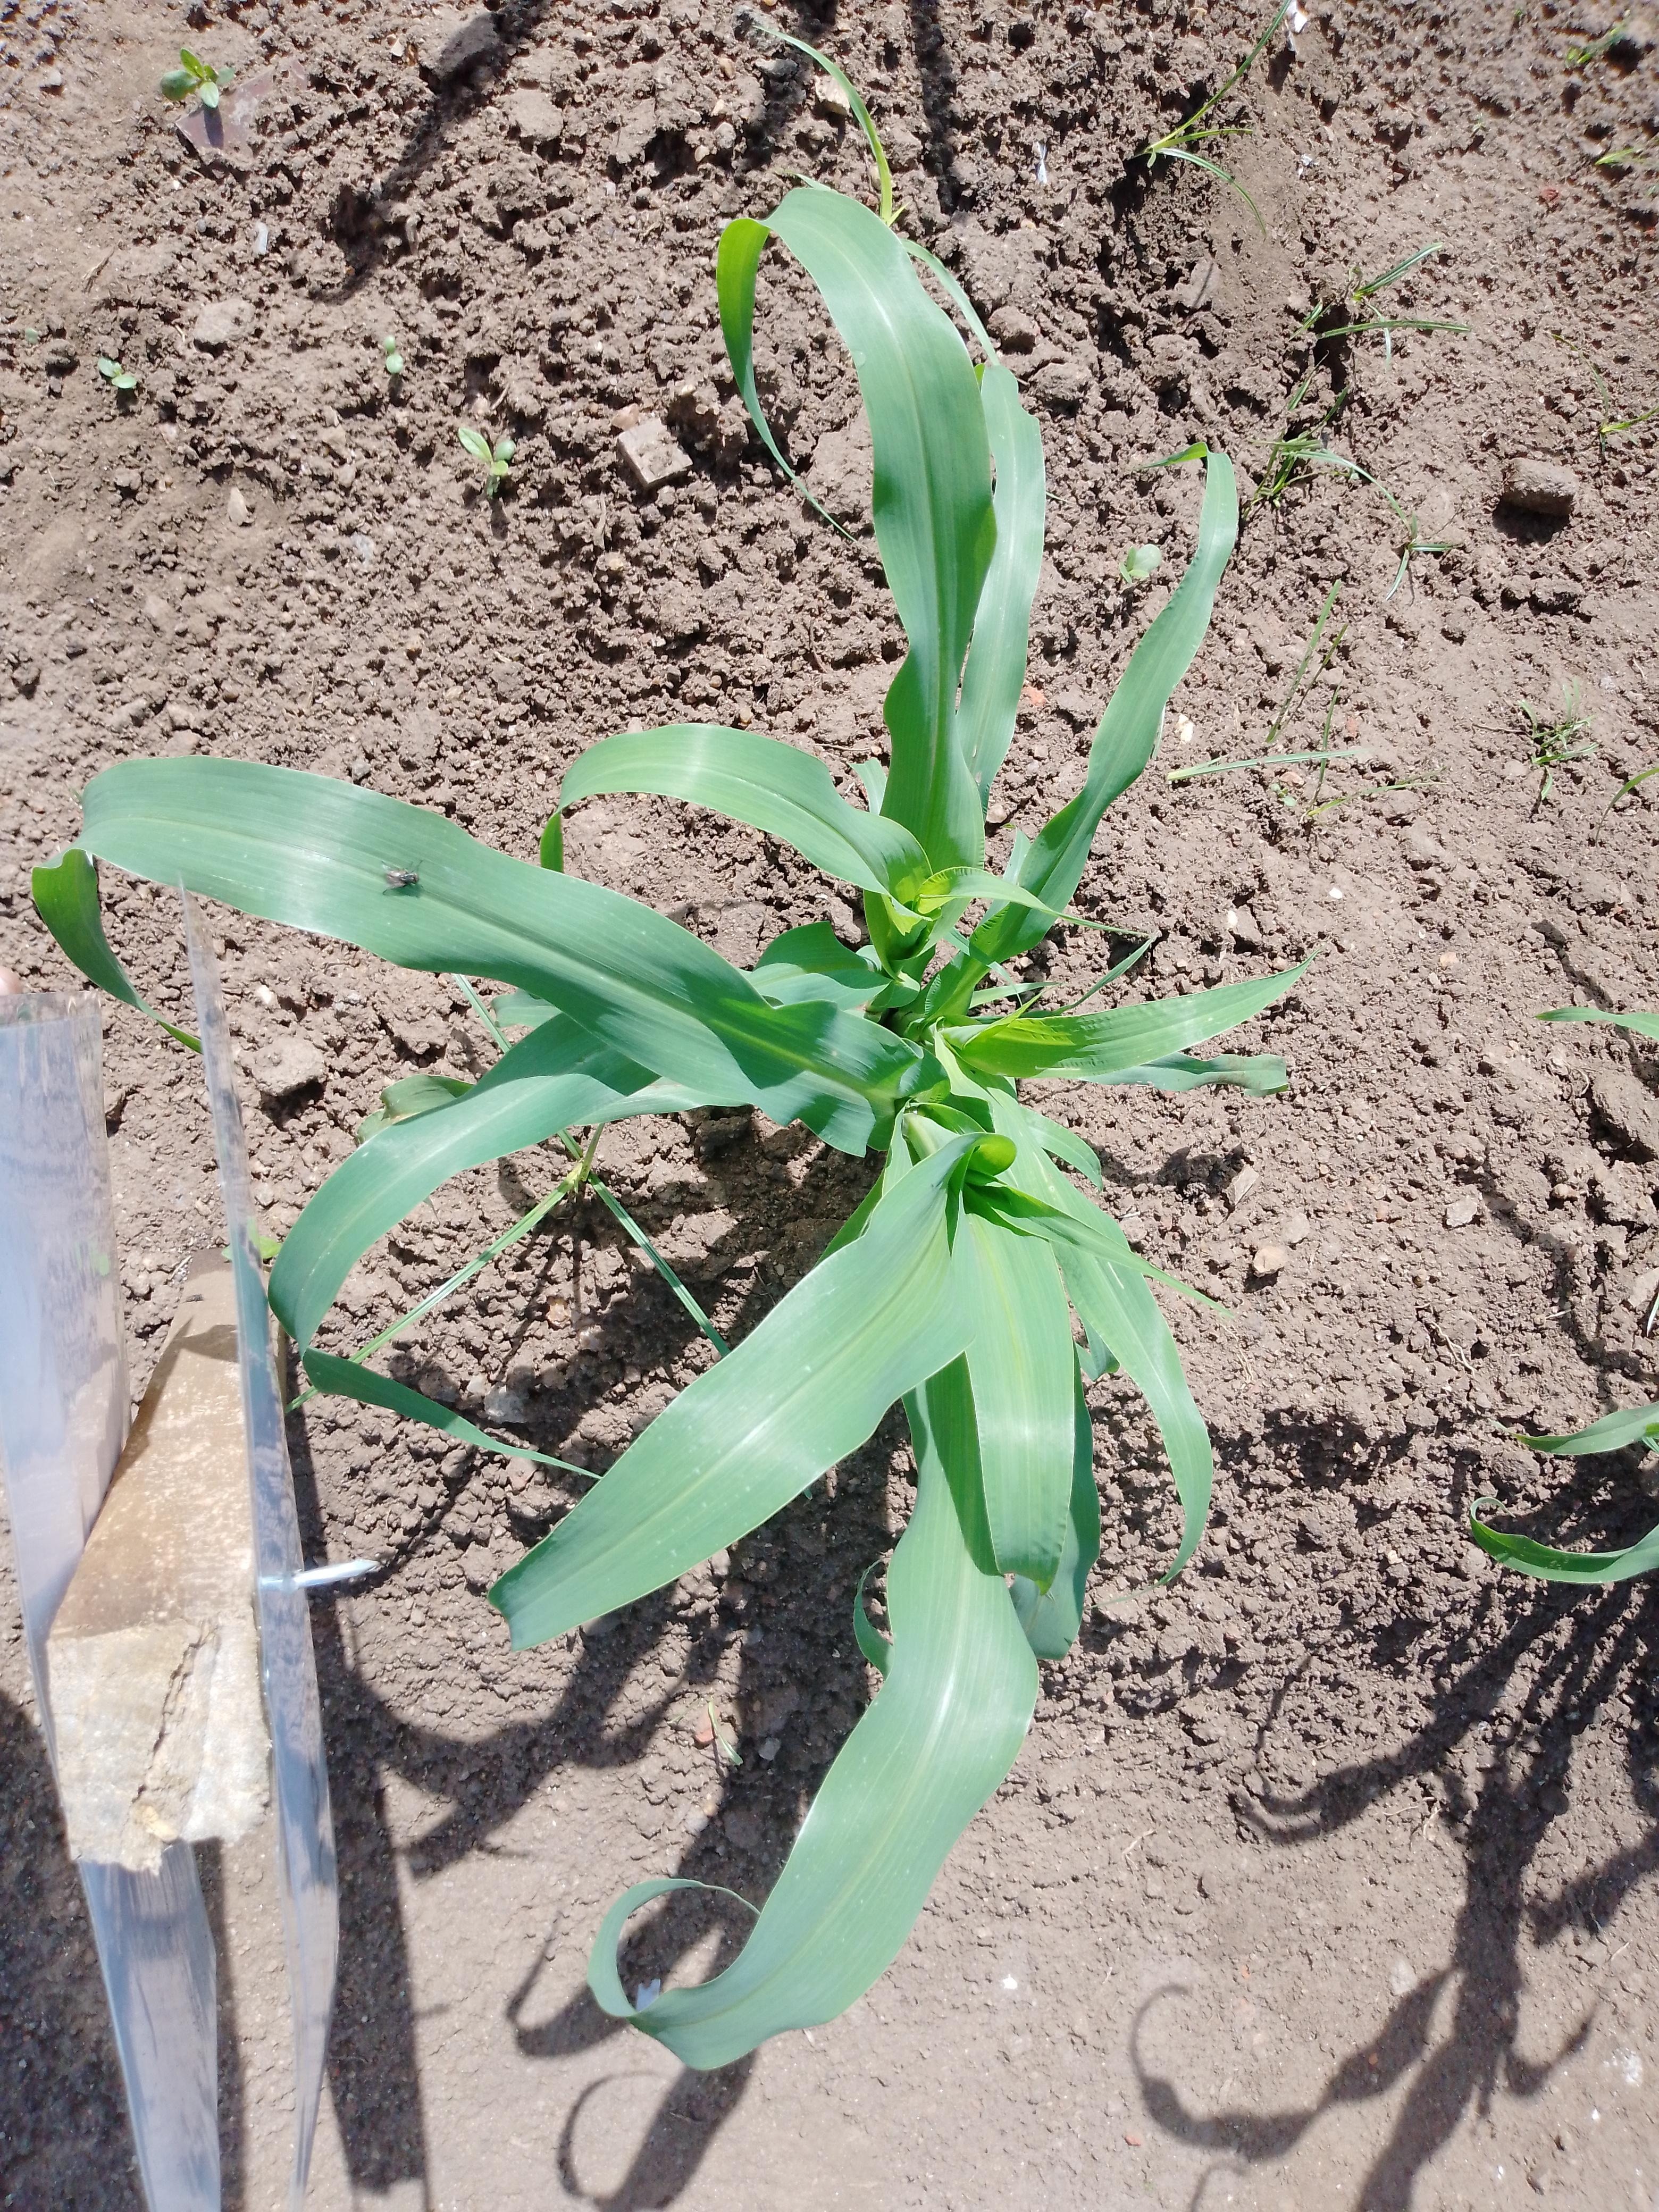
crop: pearl millet
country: Malawi
